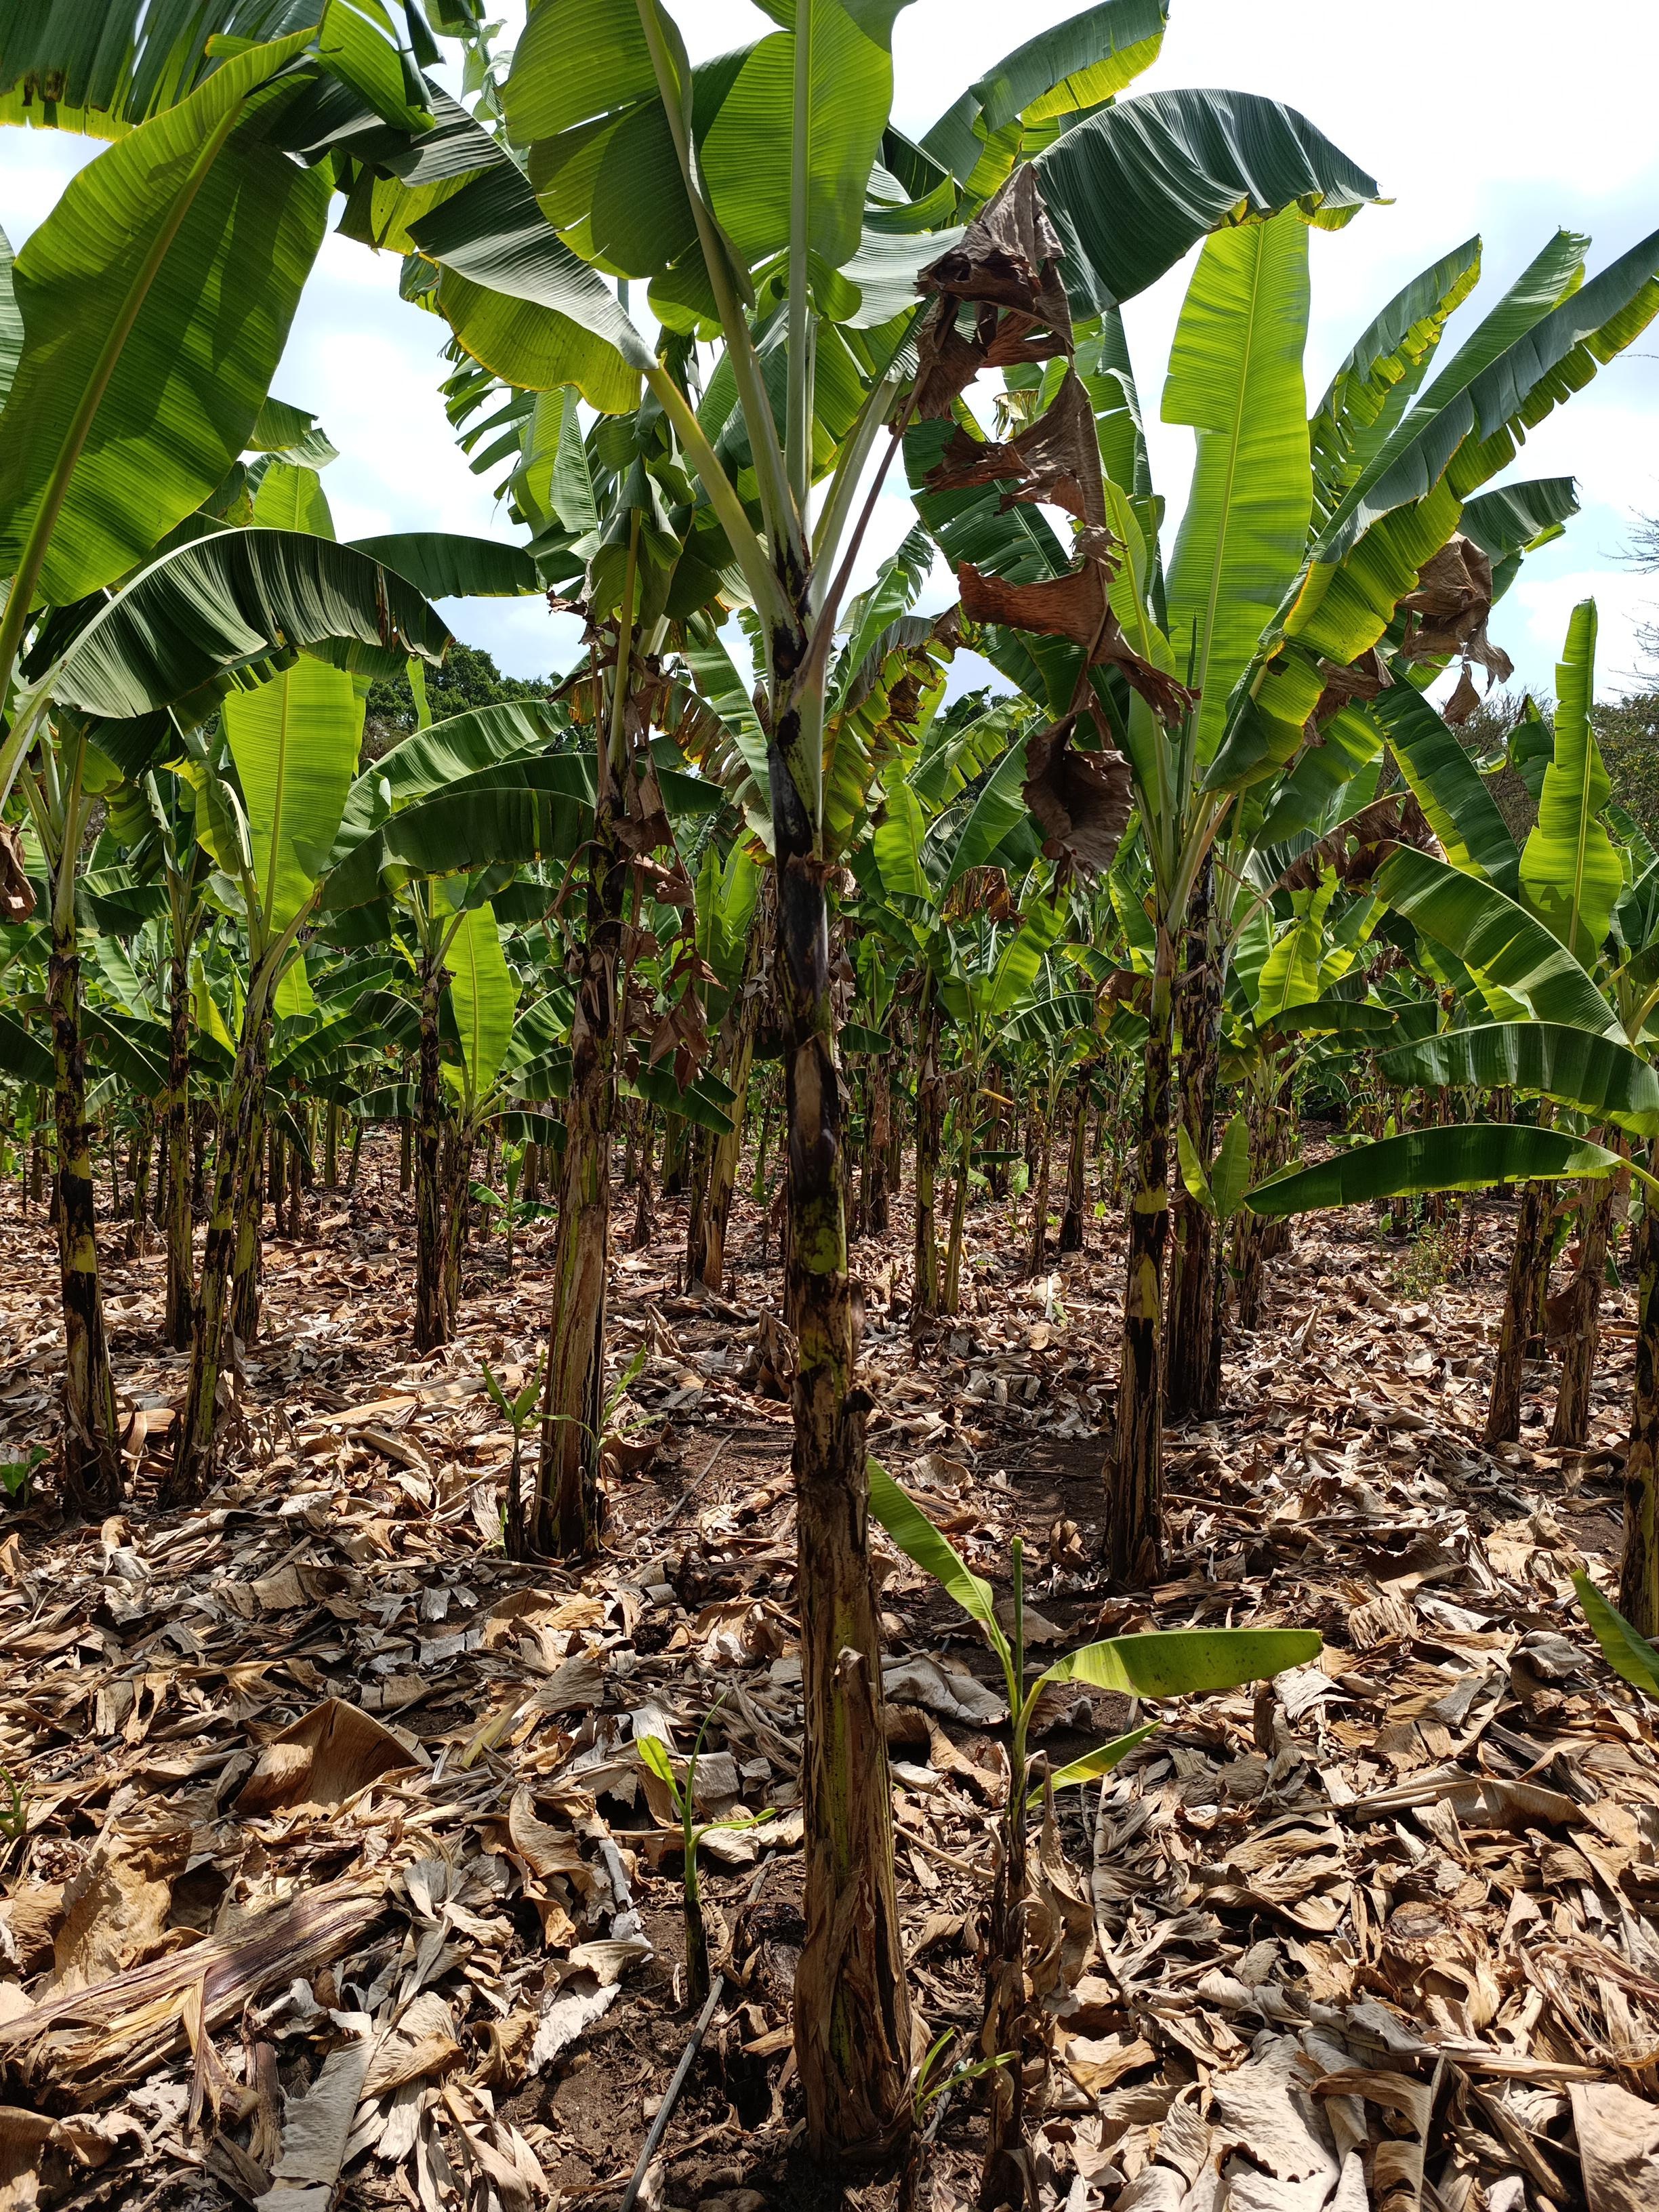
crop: banana
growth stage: vegetative
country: Tanzania
